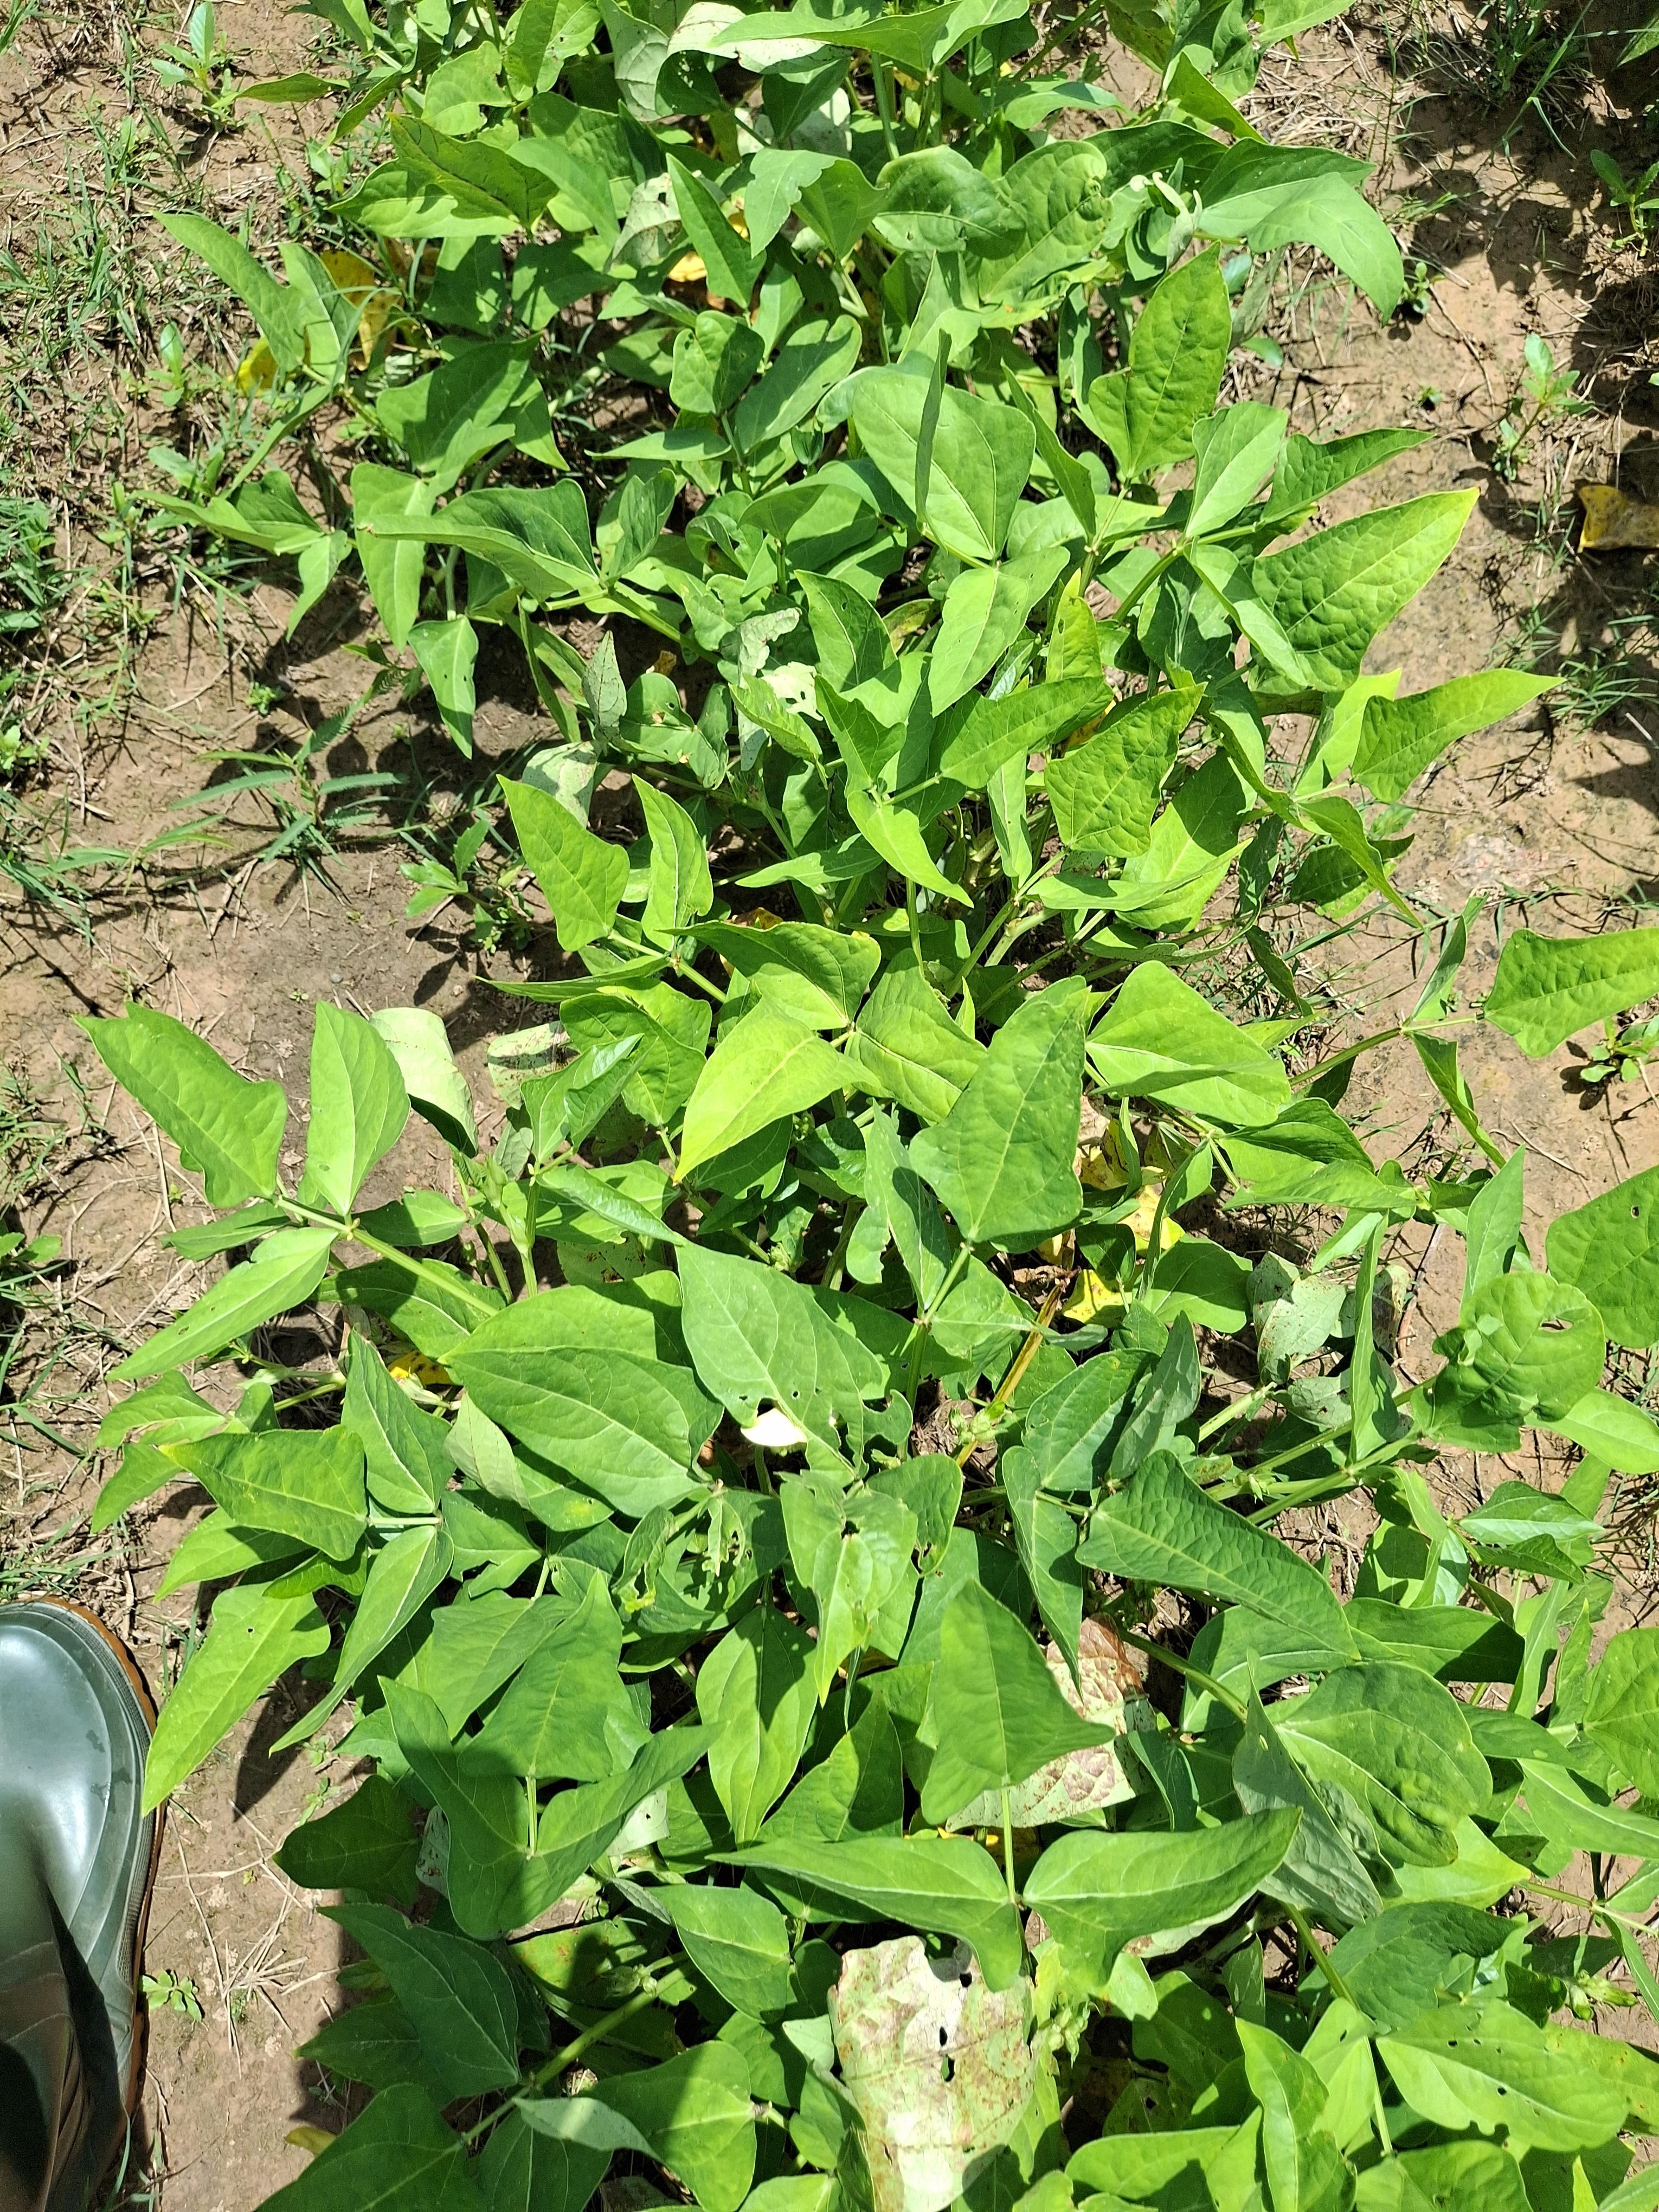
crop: cowpea
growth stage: flowering
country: Nigeria
